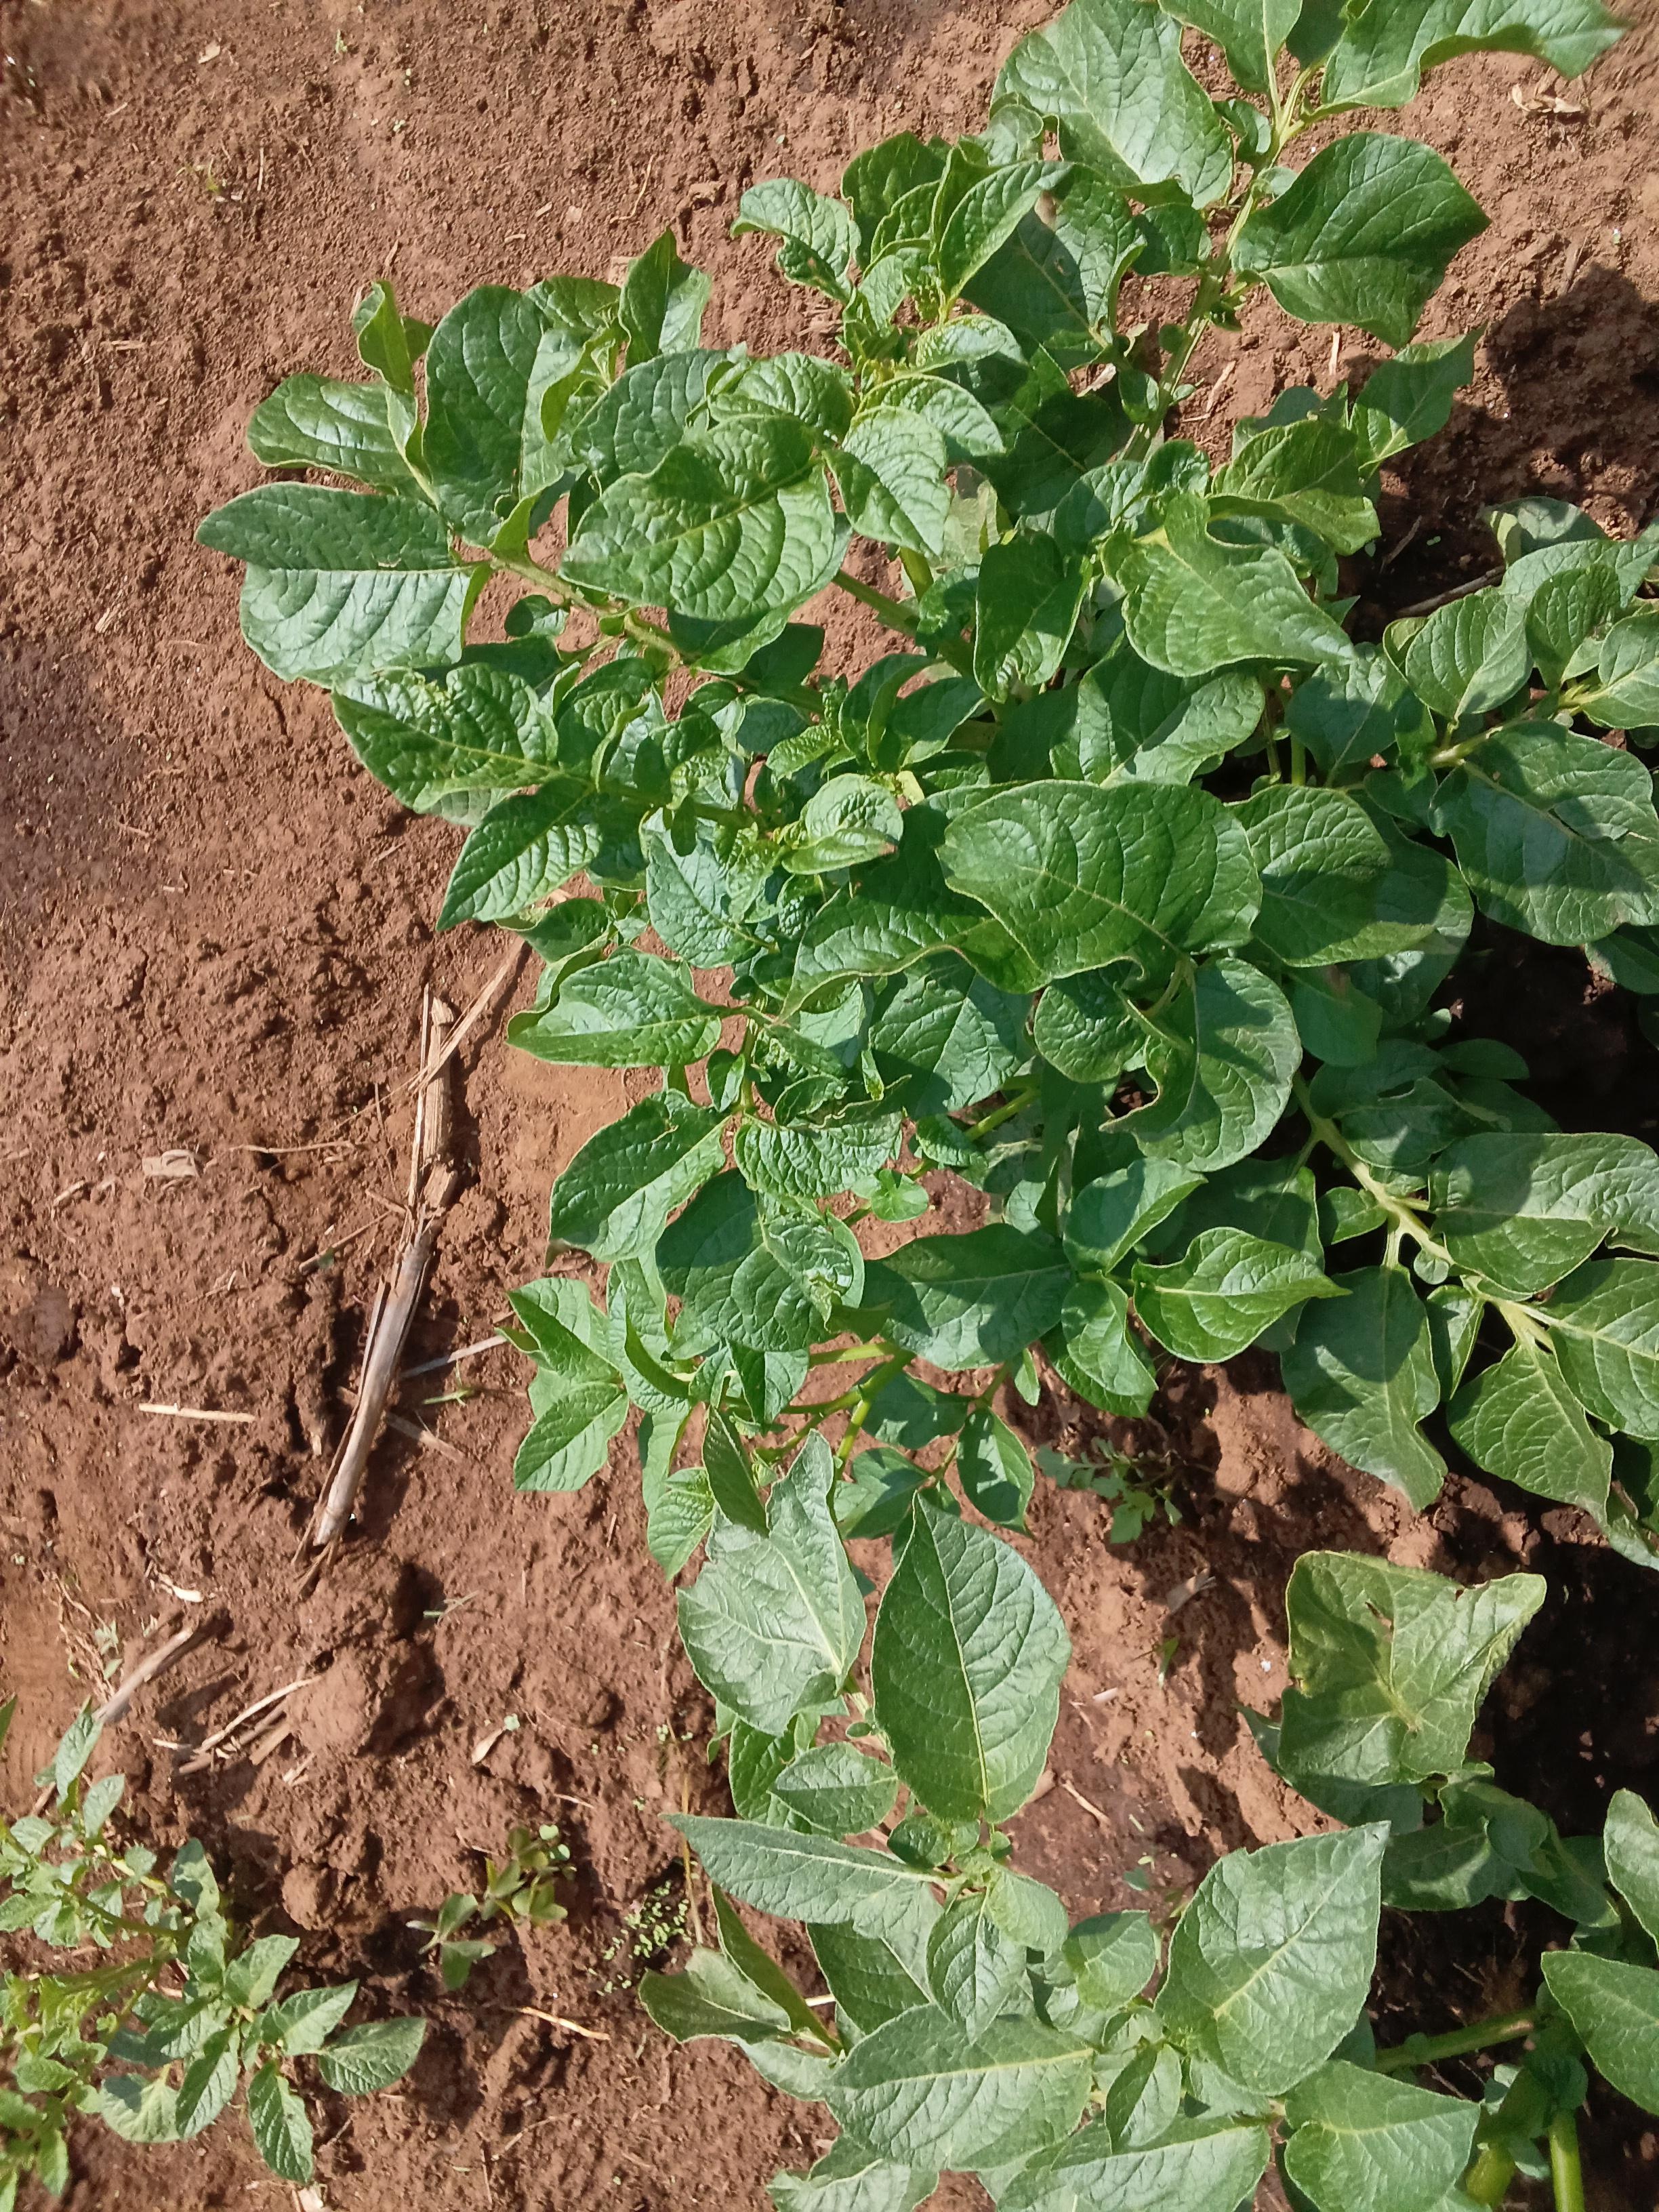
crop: potato
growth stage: vegetative
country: Kenya
